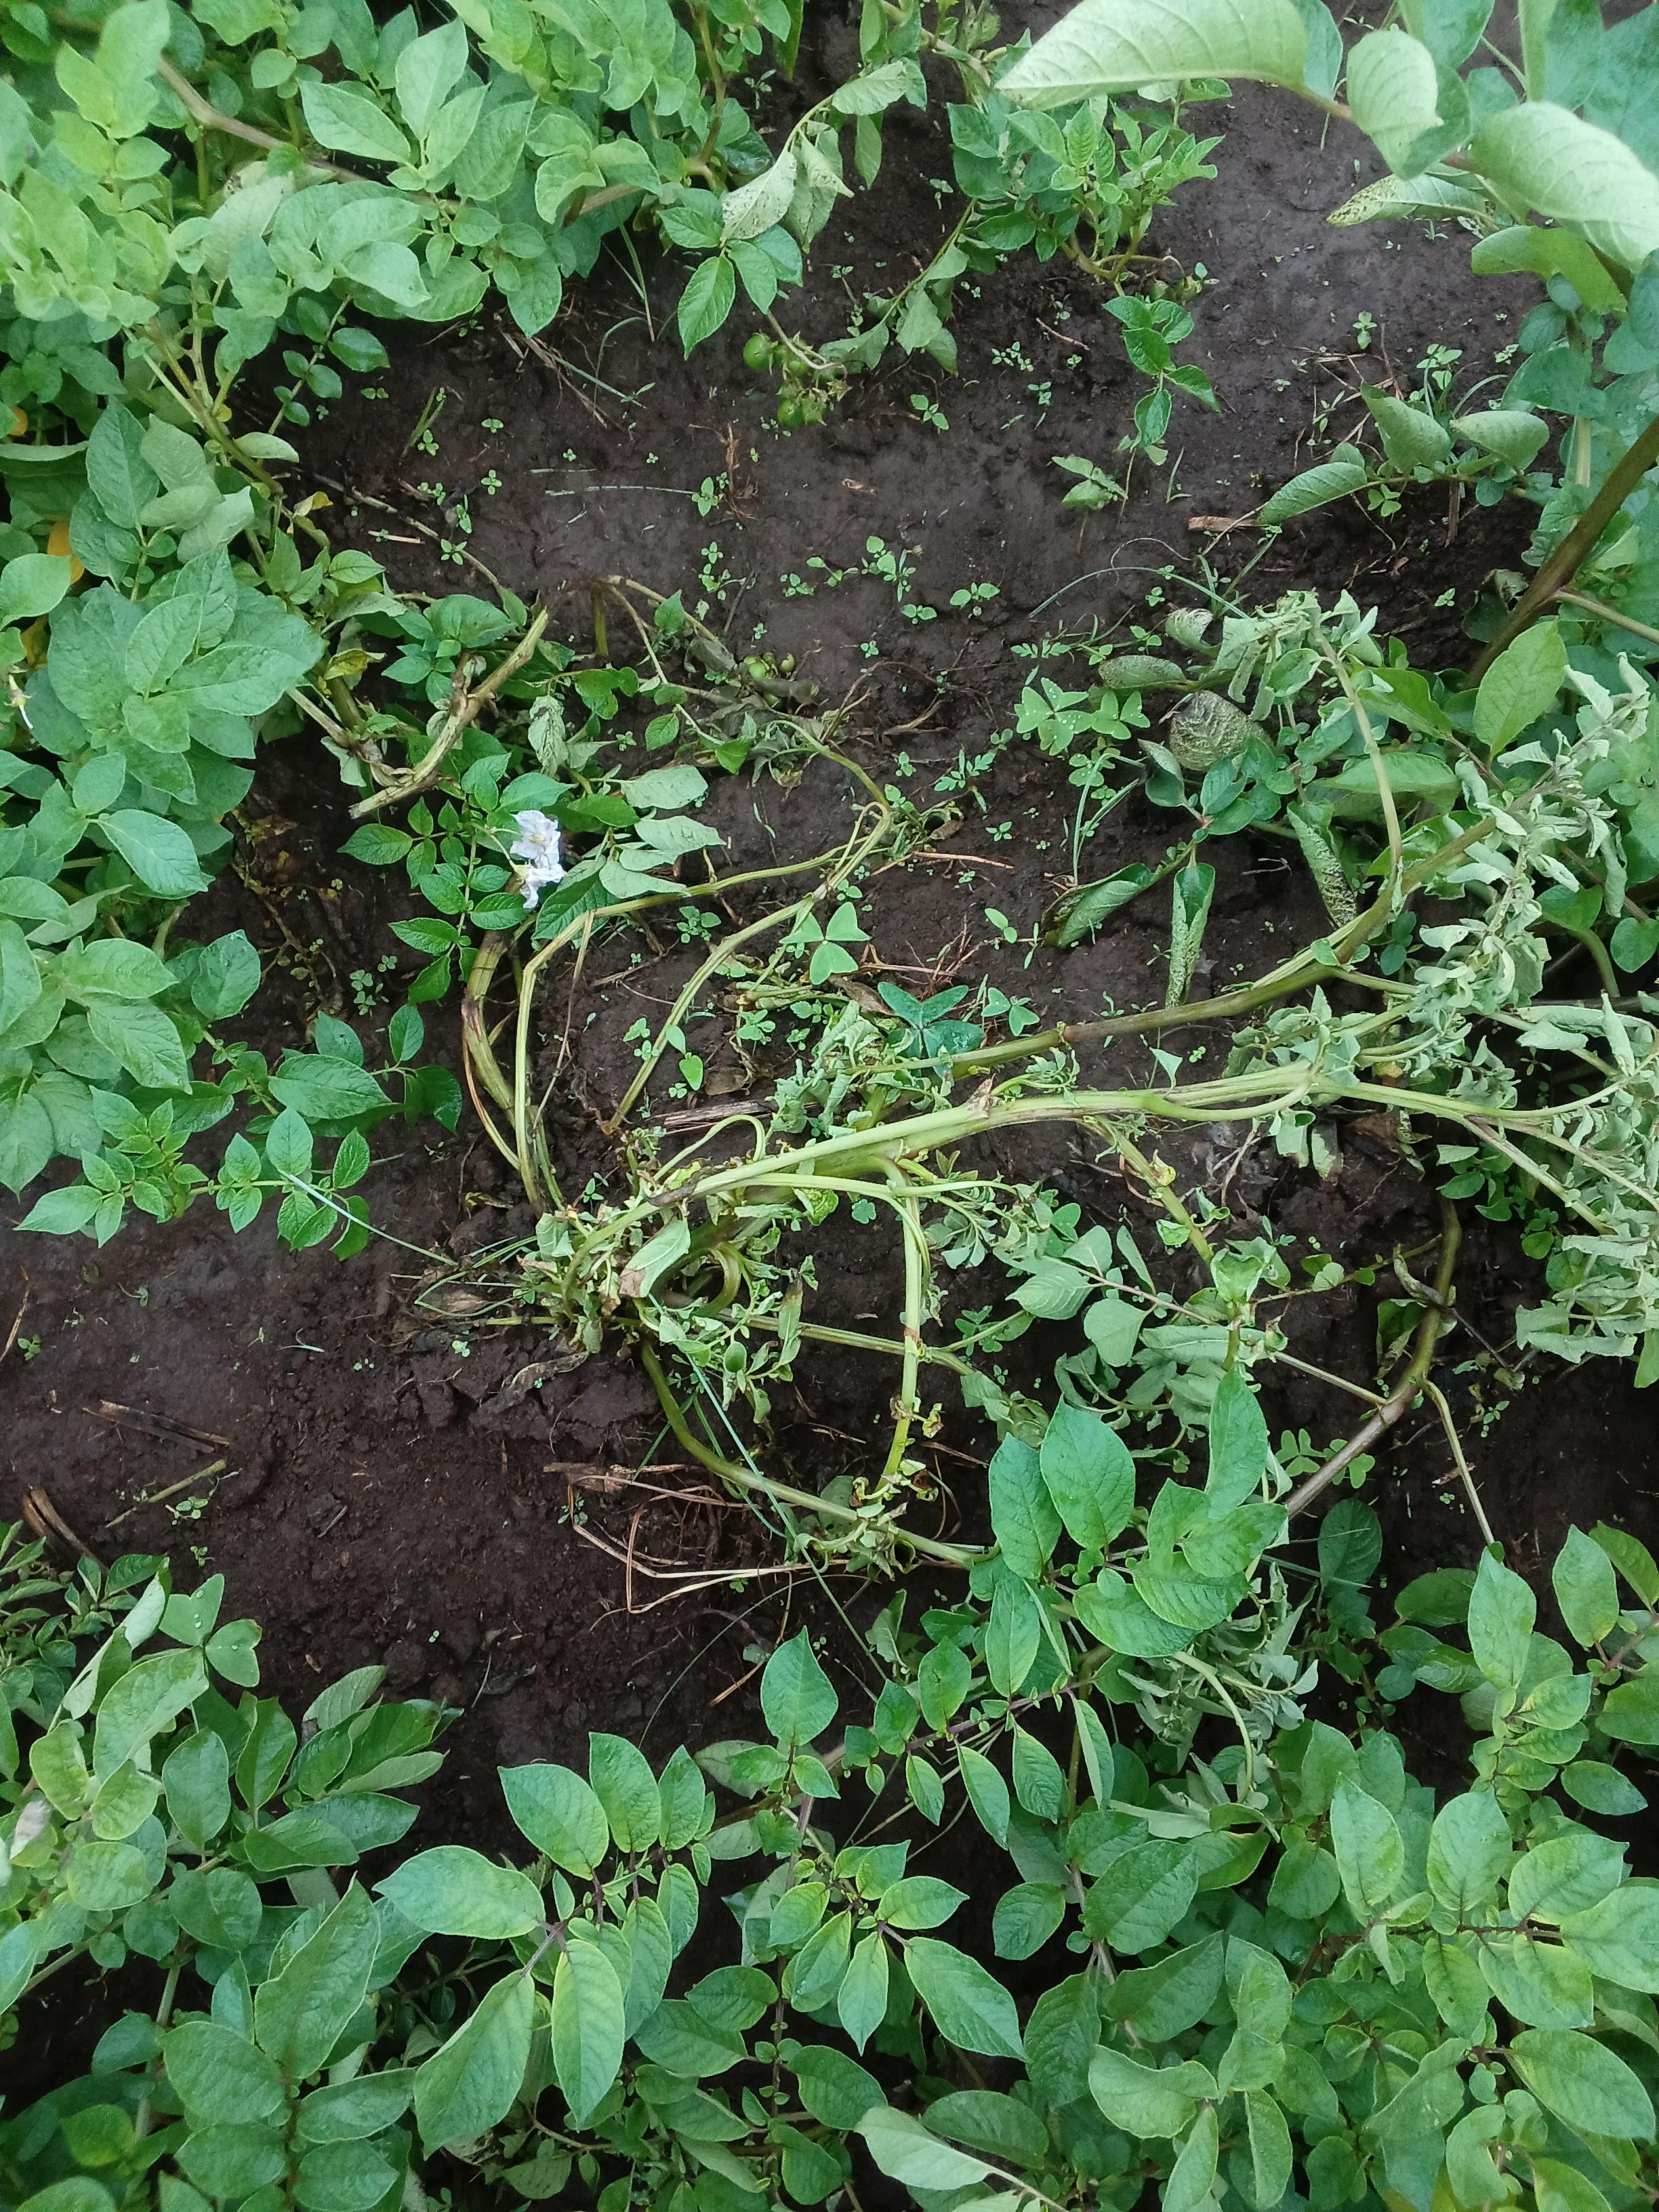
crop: potato
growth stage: vegetative
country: Kenya
